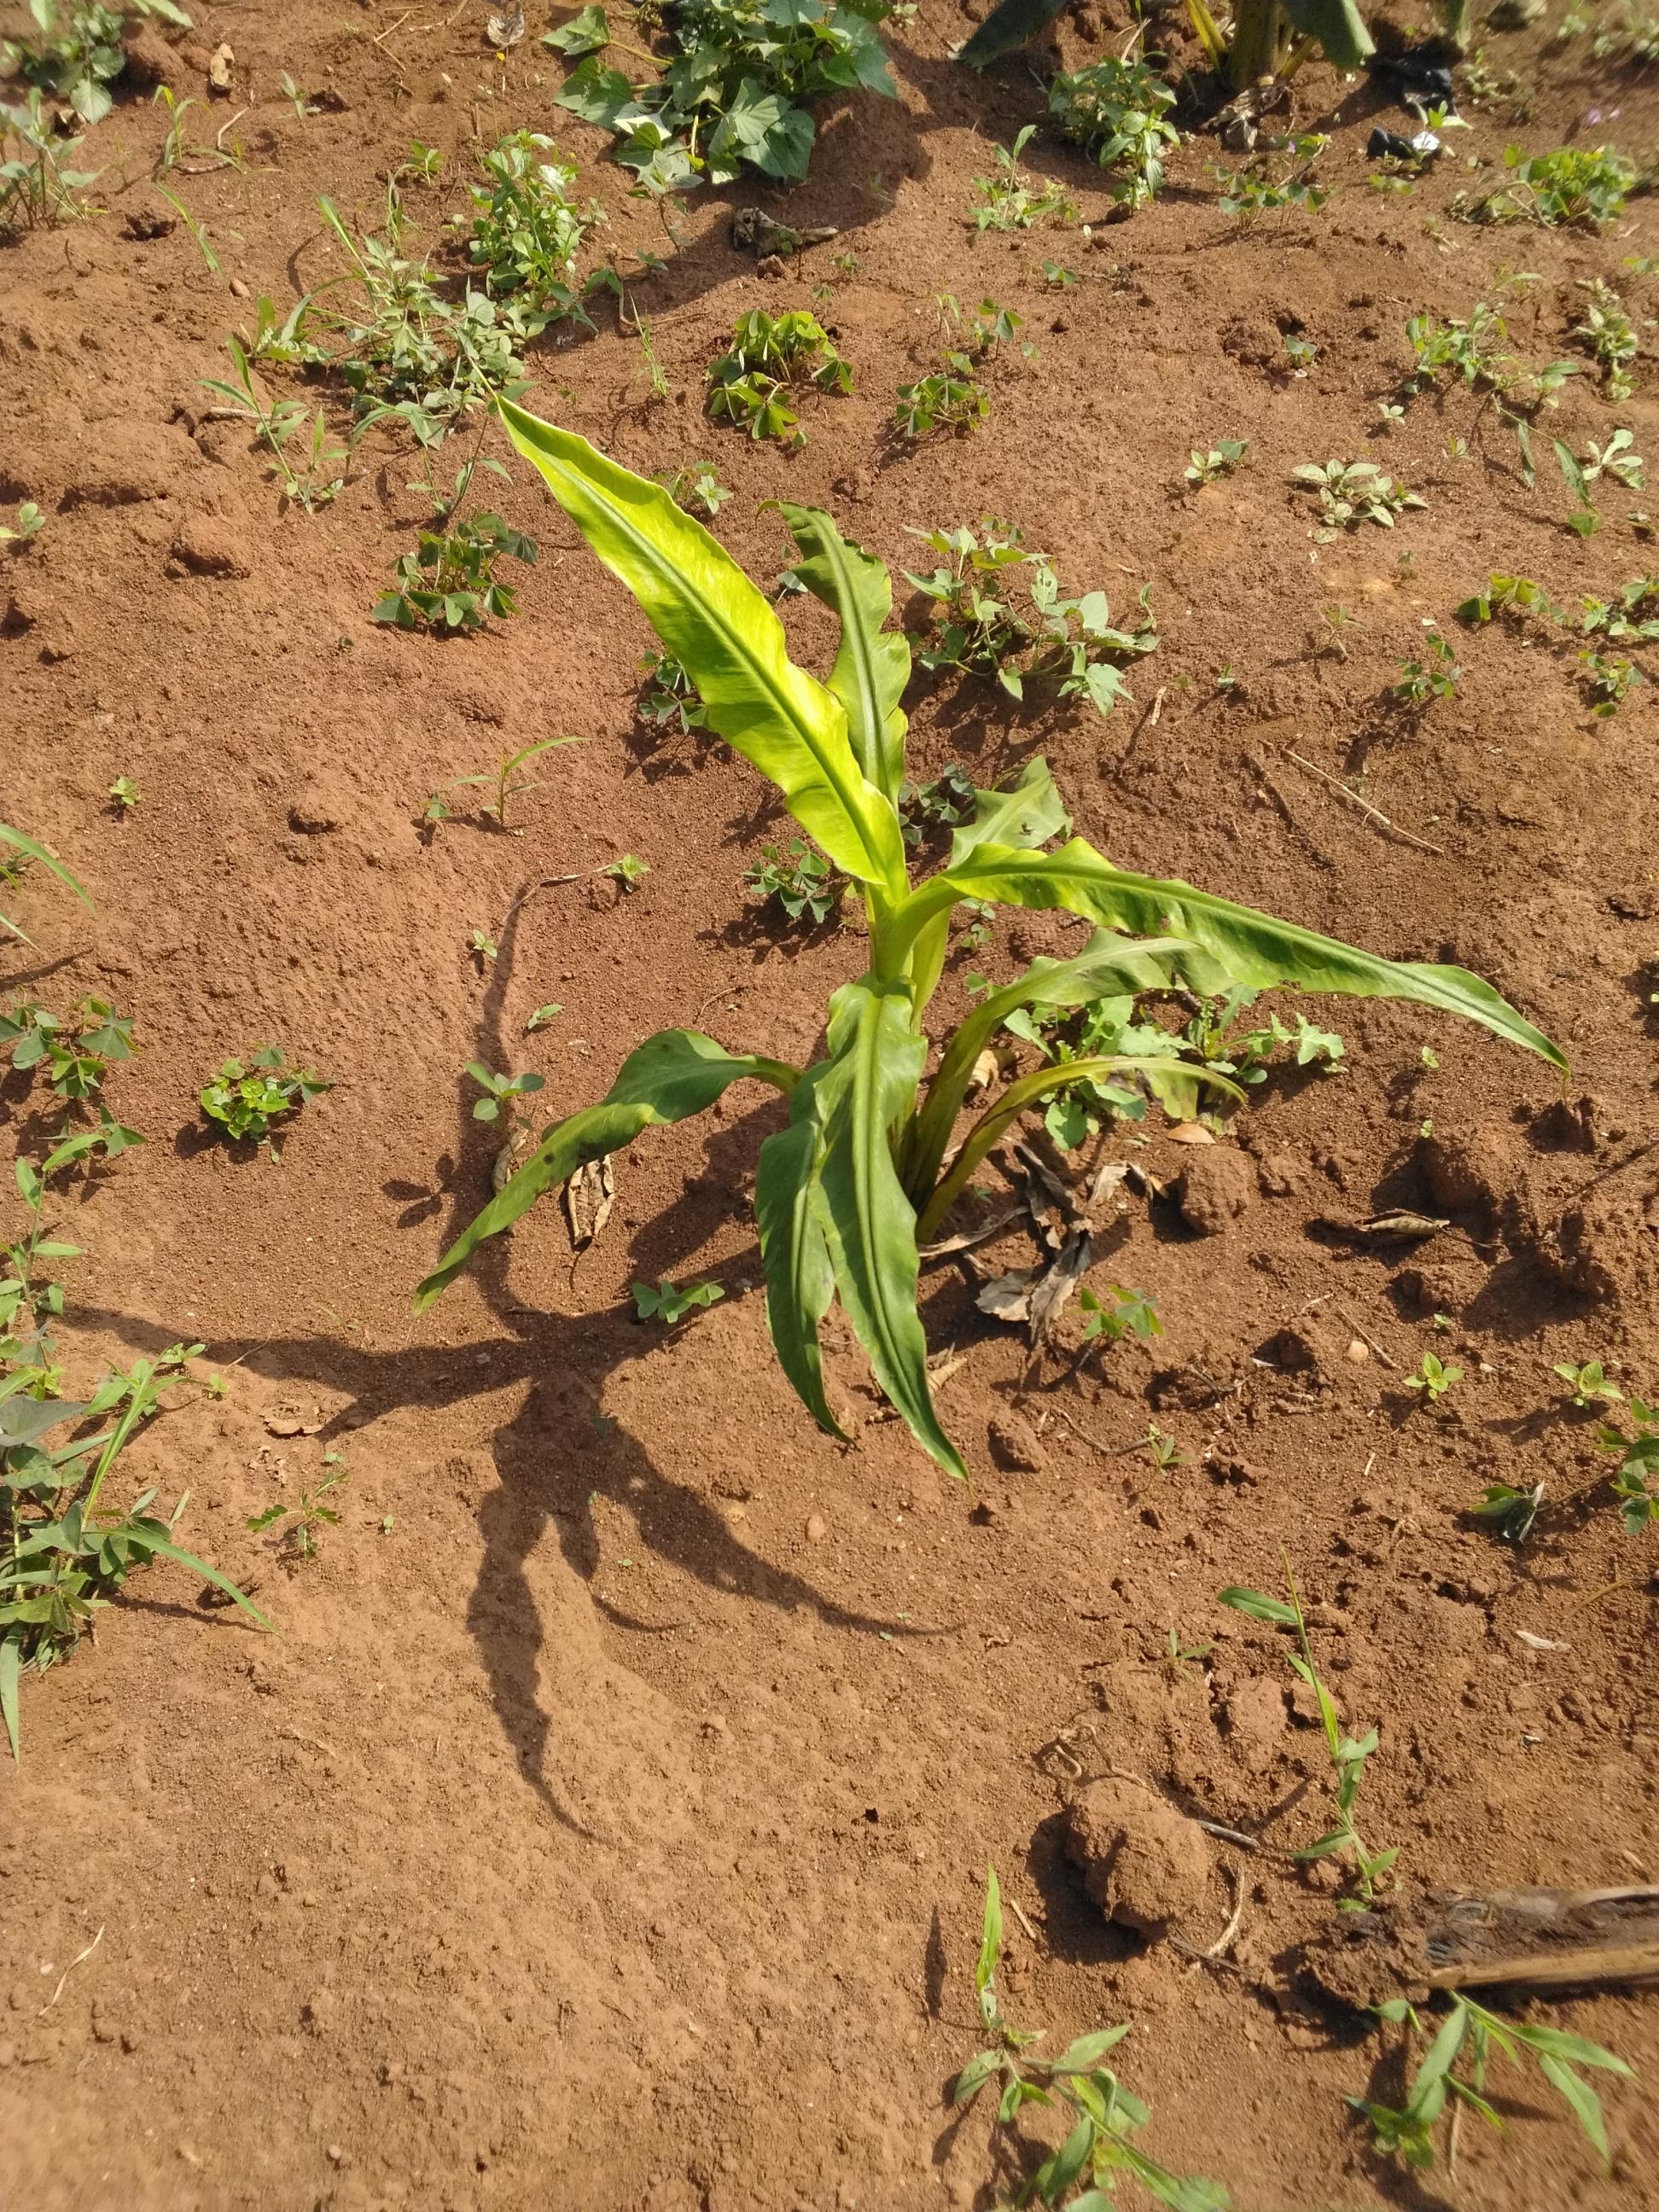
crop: banana
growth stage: vegetative
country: Uganda
